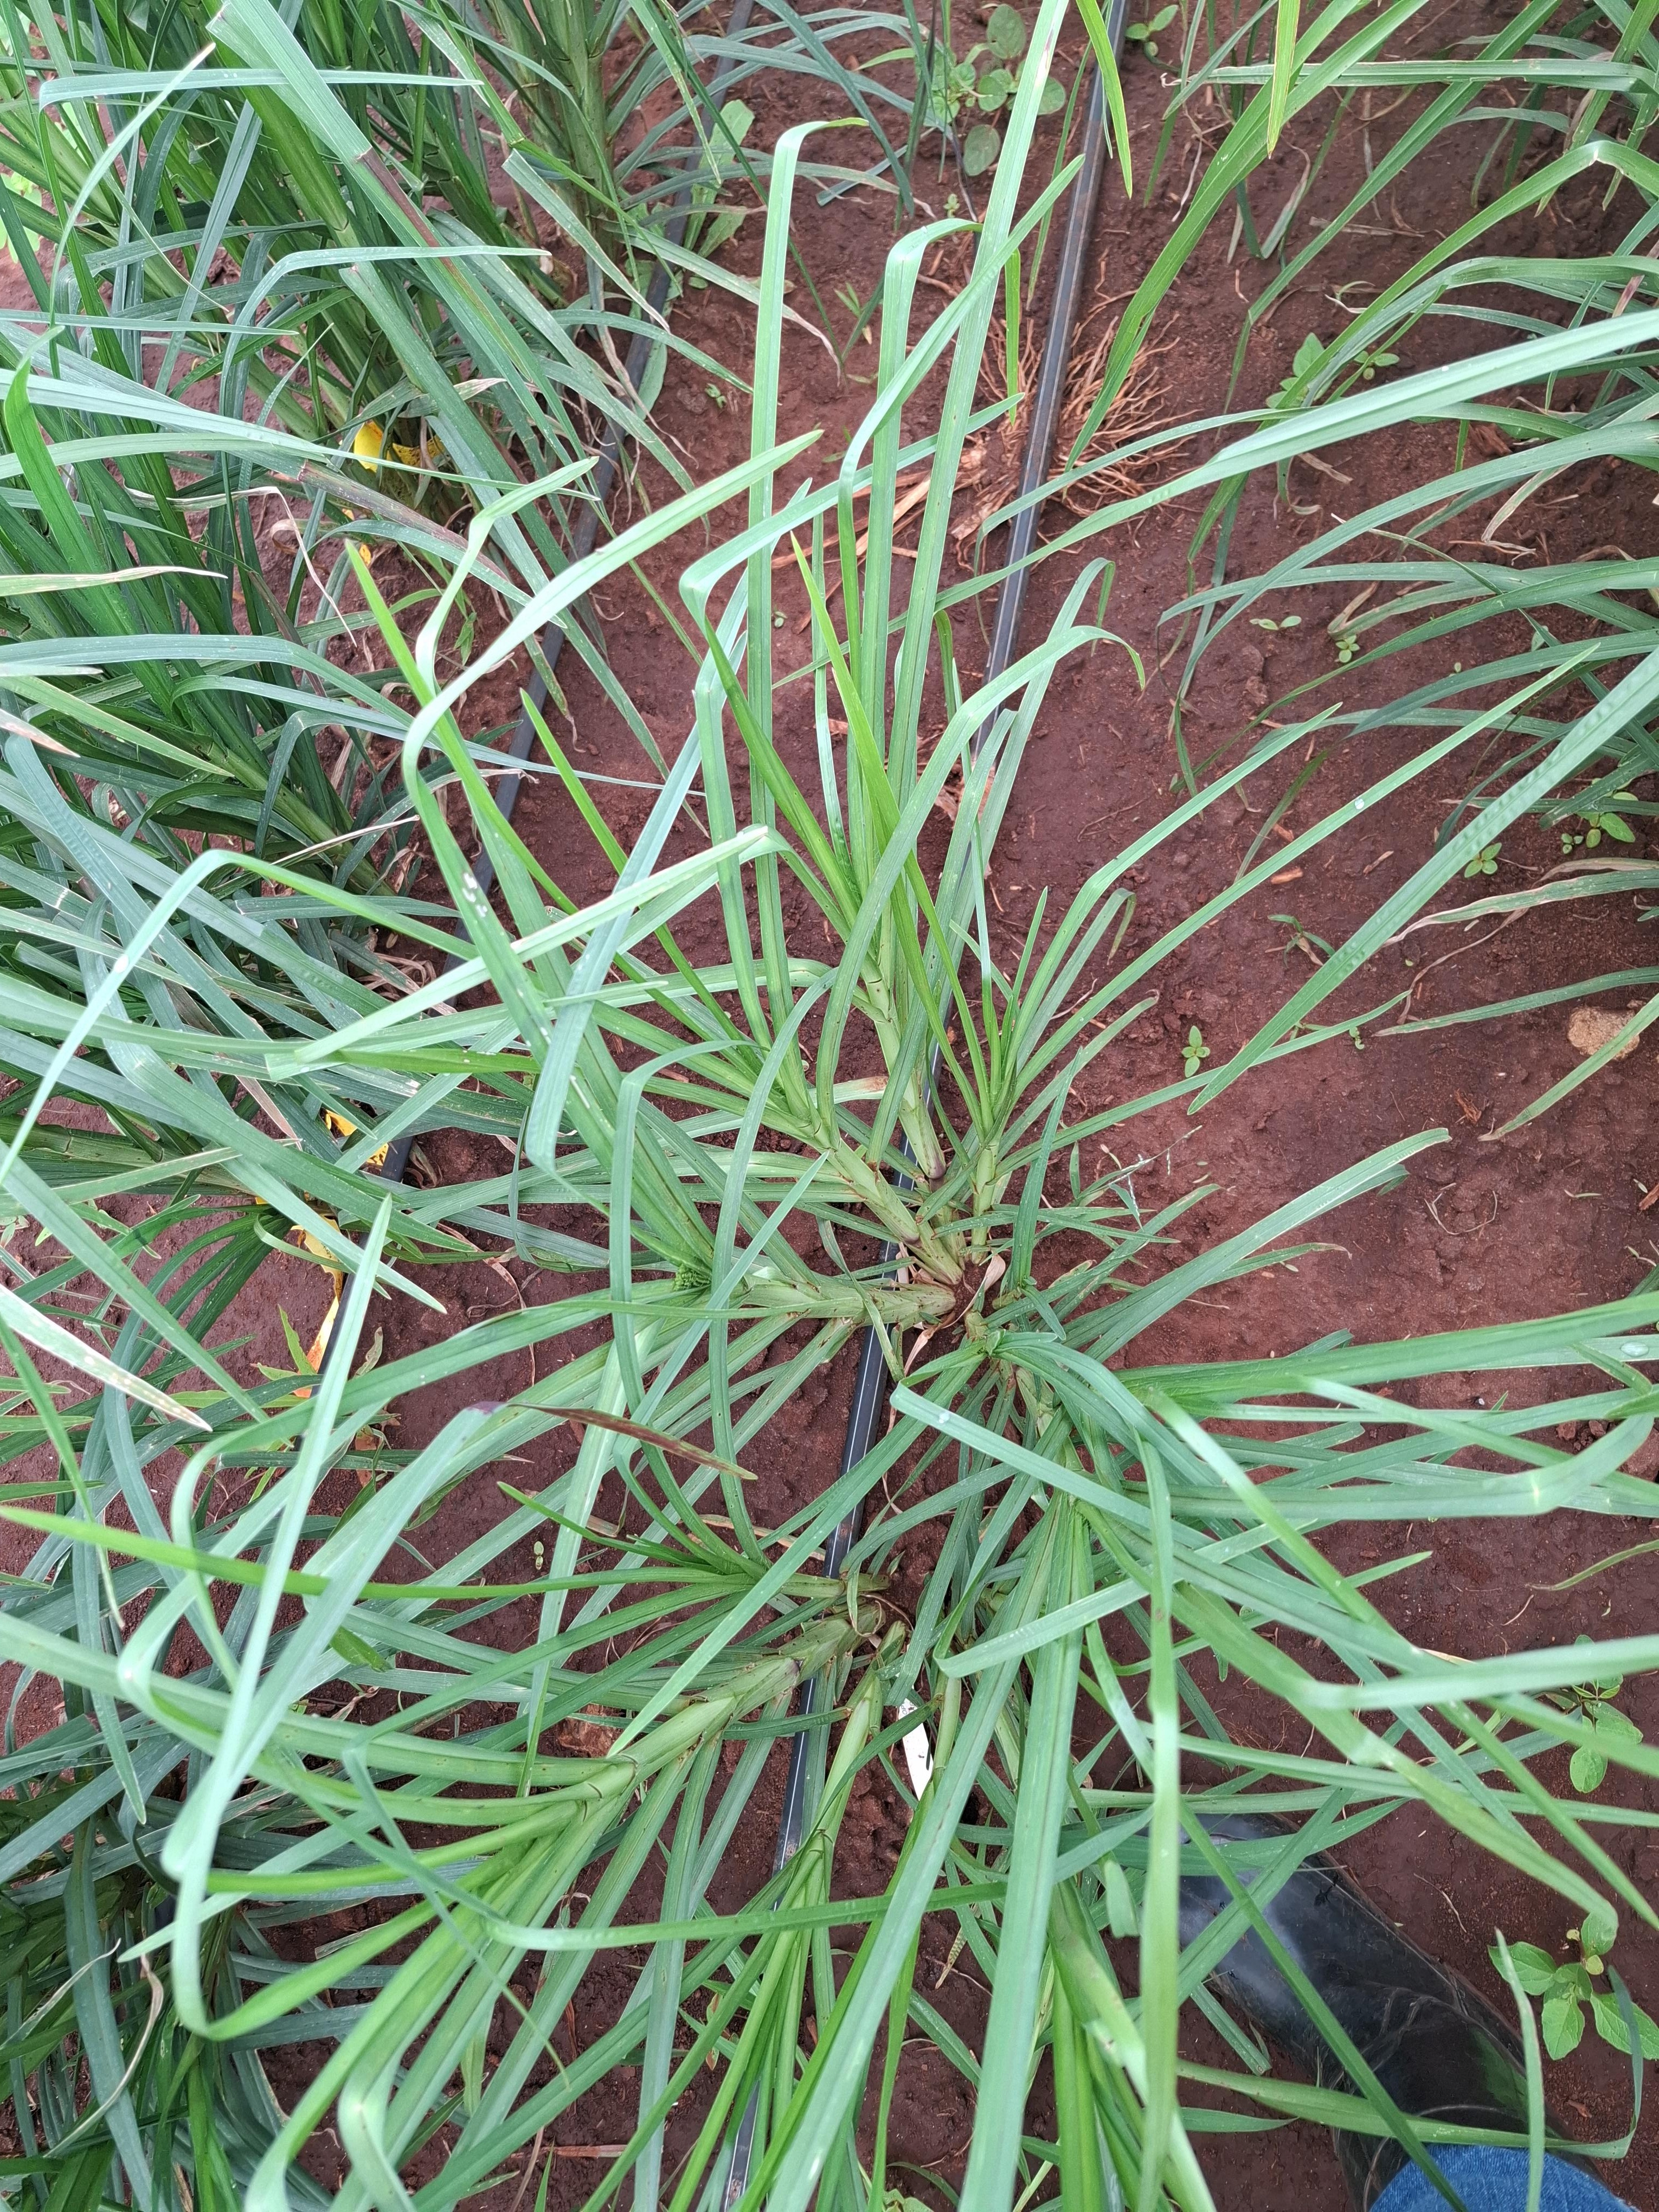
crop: finger millet
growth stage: flowering
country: Kenya
